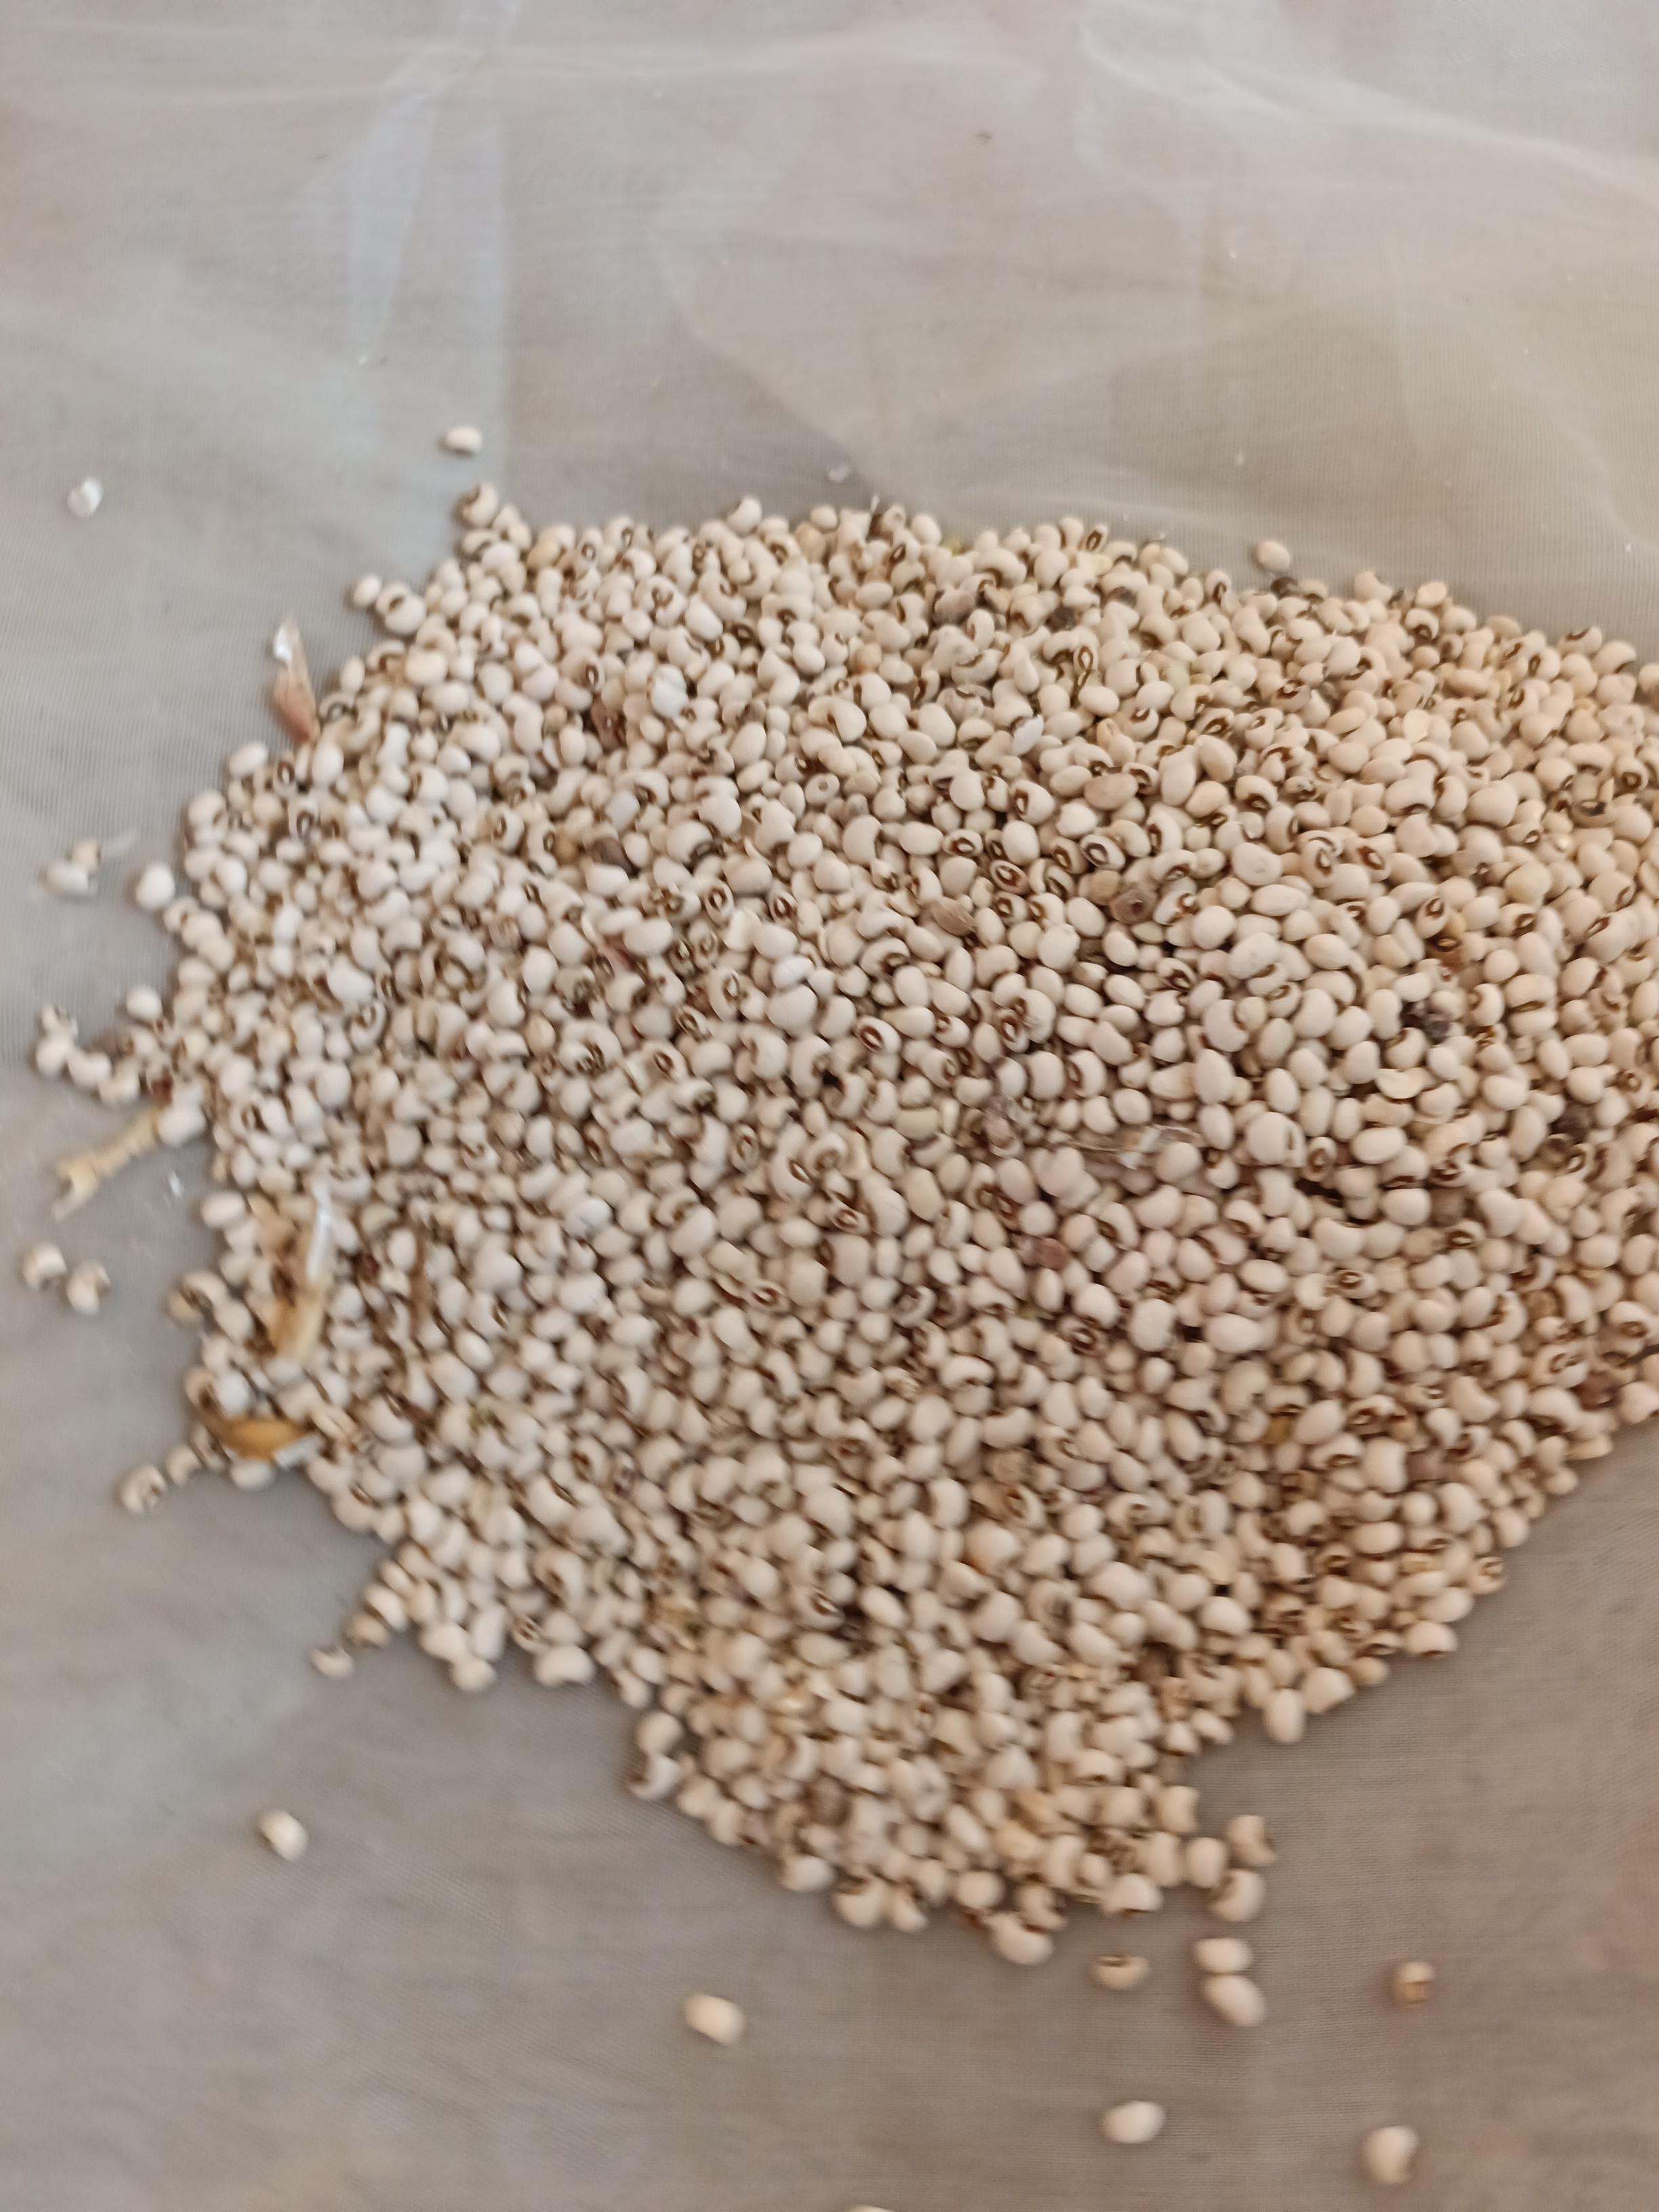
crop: cowpea
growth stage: harvest
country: Nigeria
